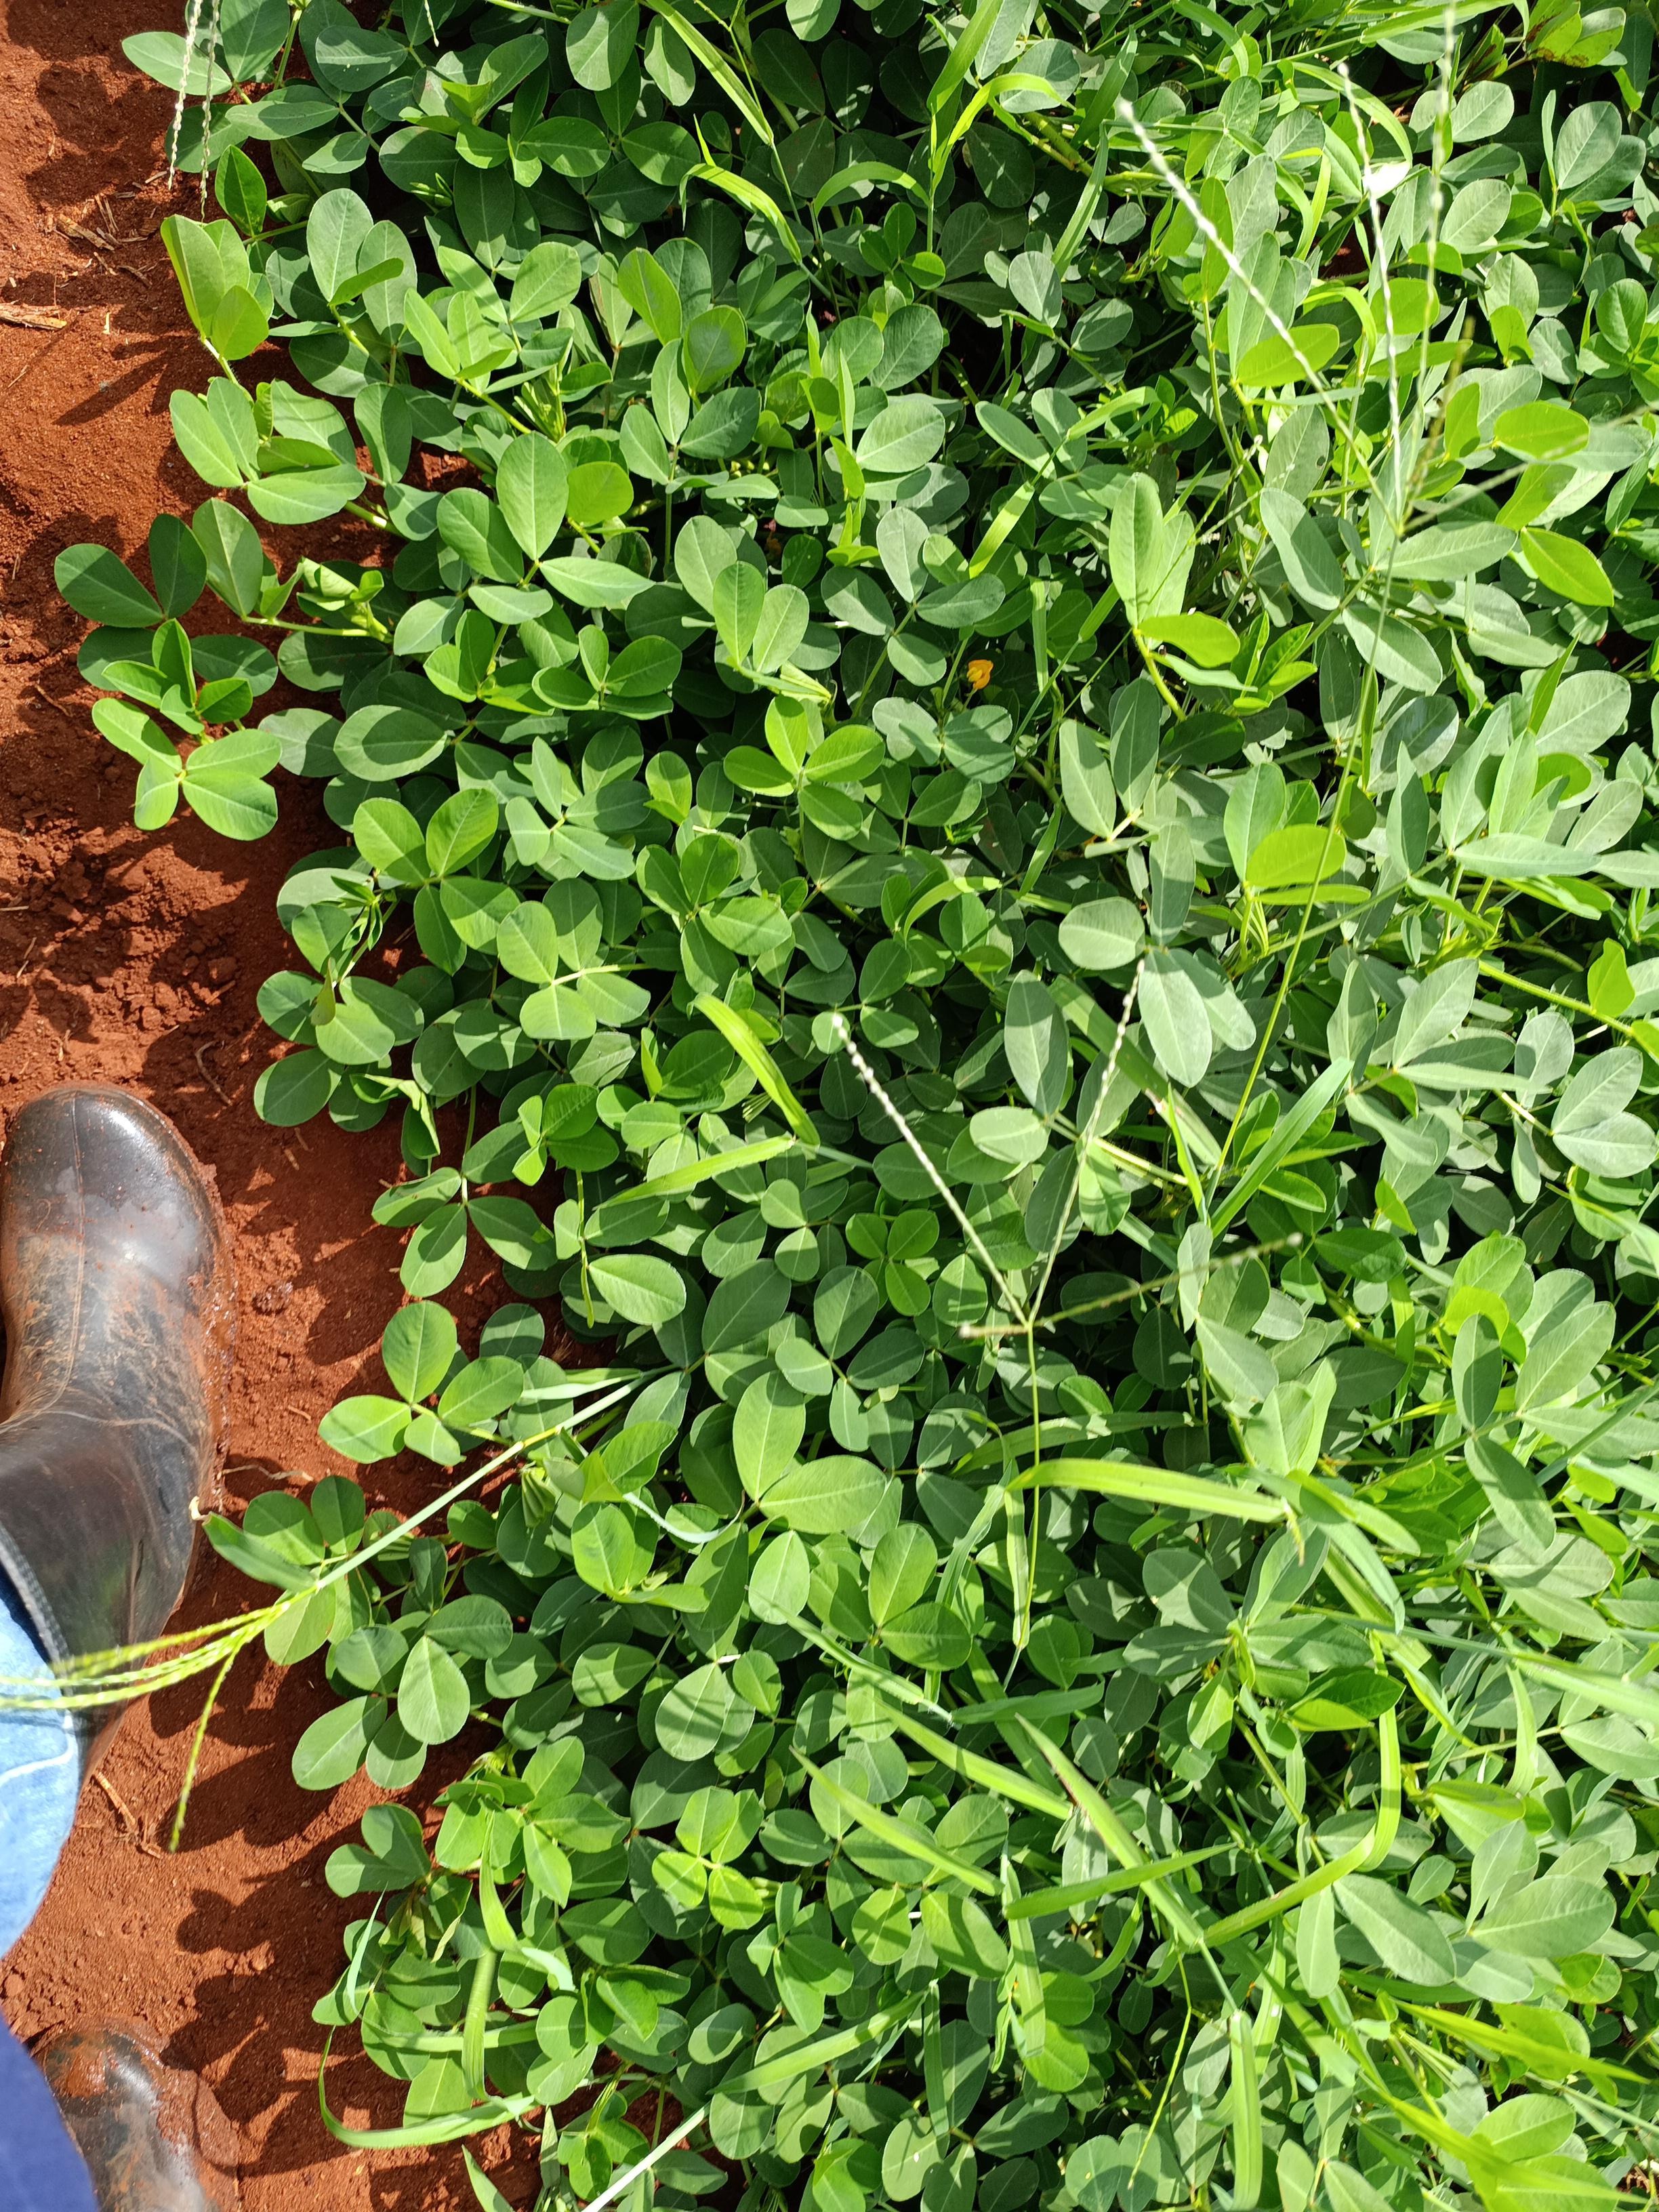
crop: groundnut
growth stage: flowering
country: Kenya
